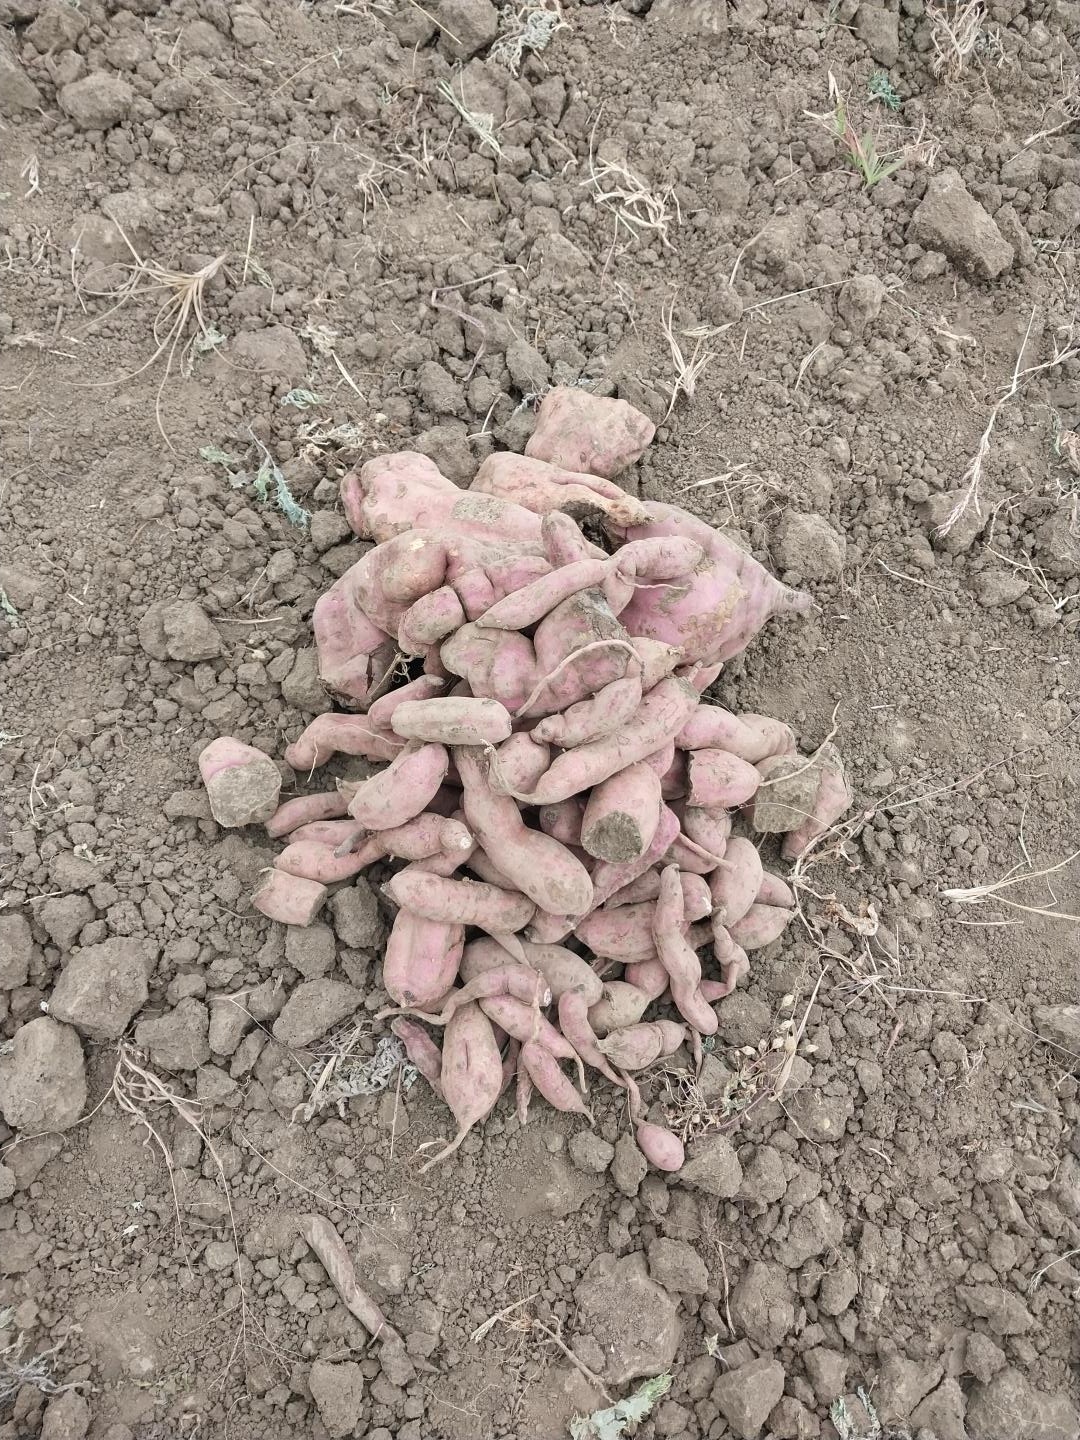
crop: sweet potato
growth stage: harvest maturity
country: Tanzania
